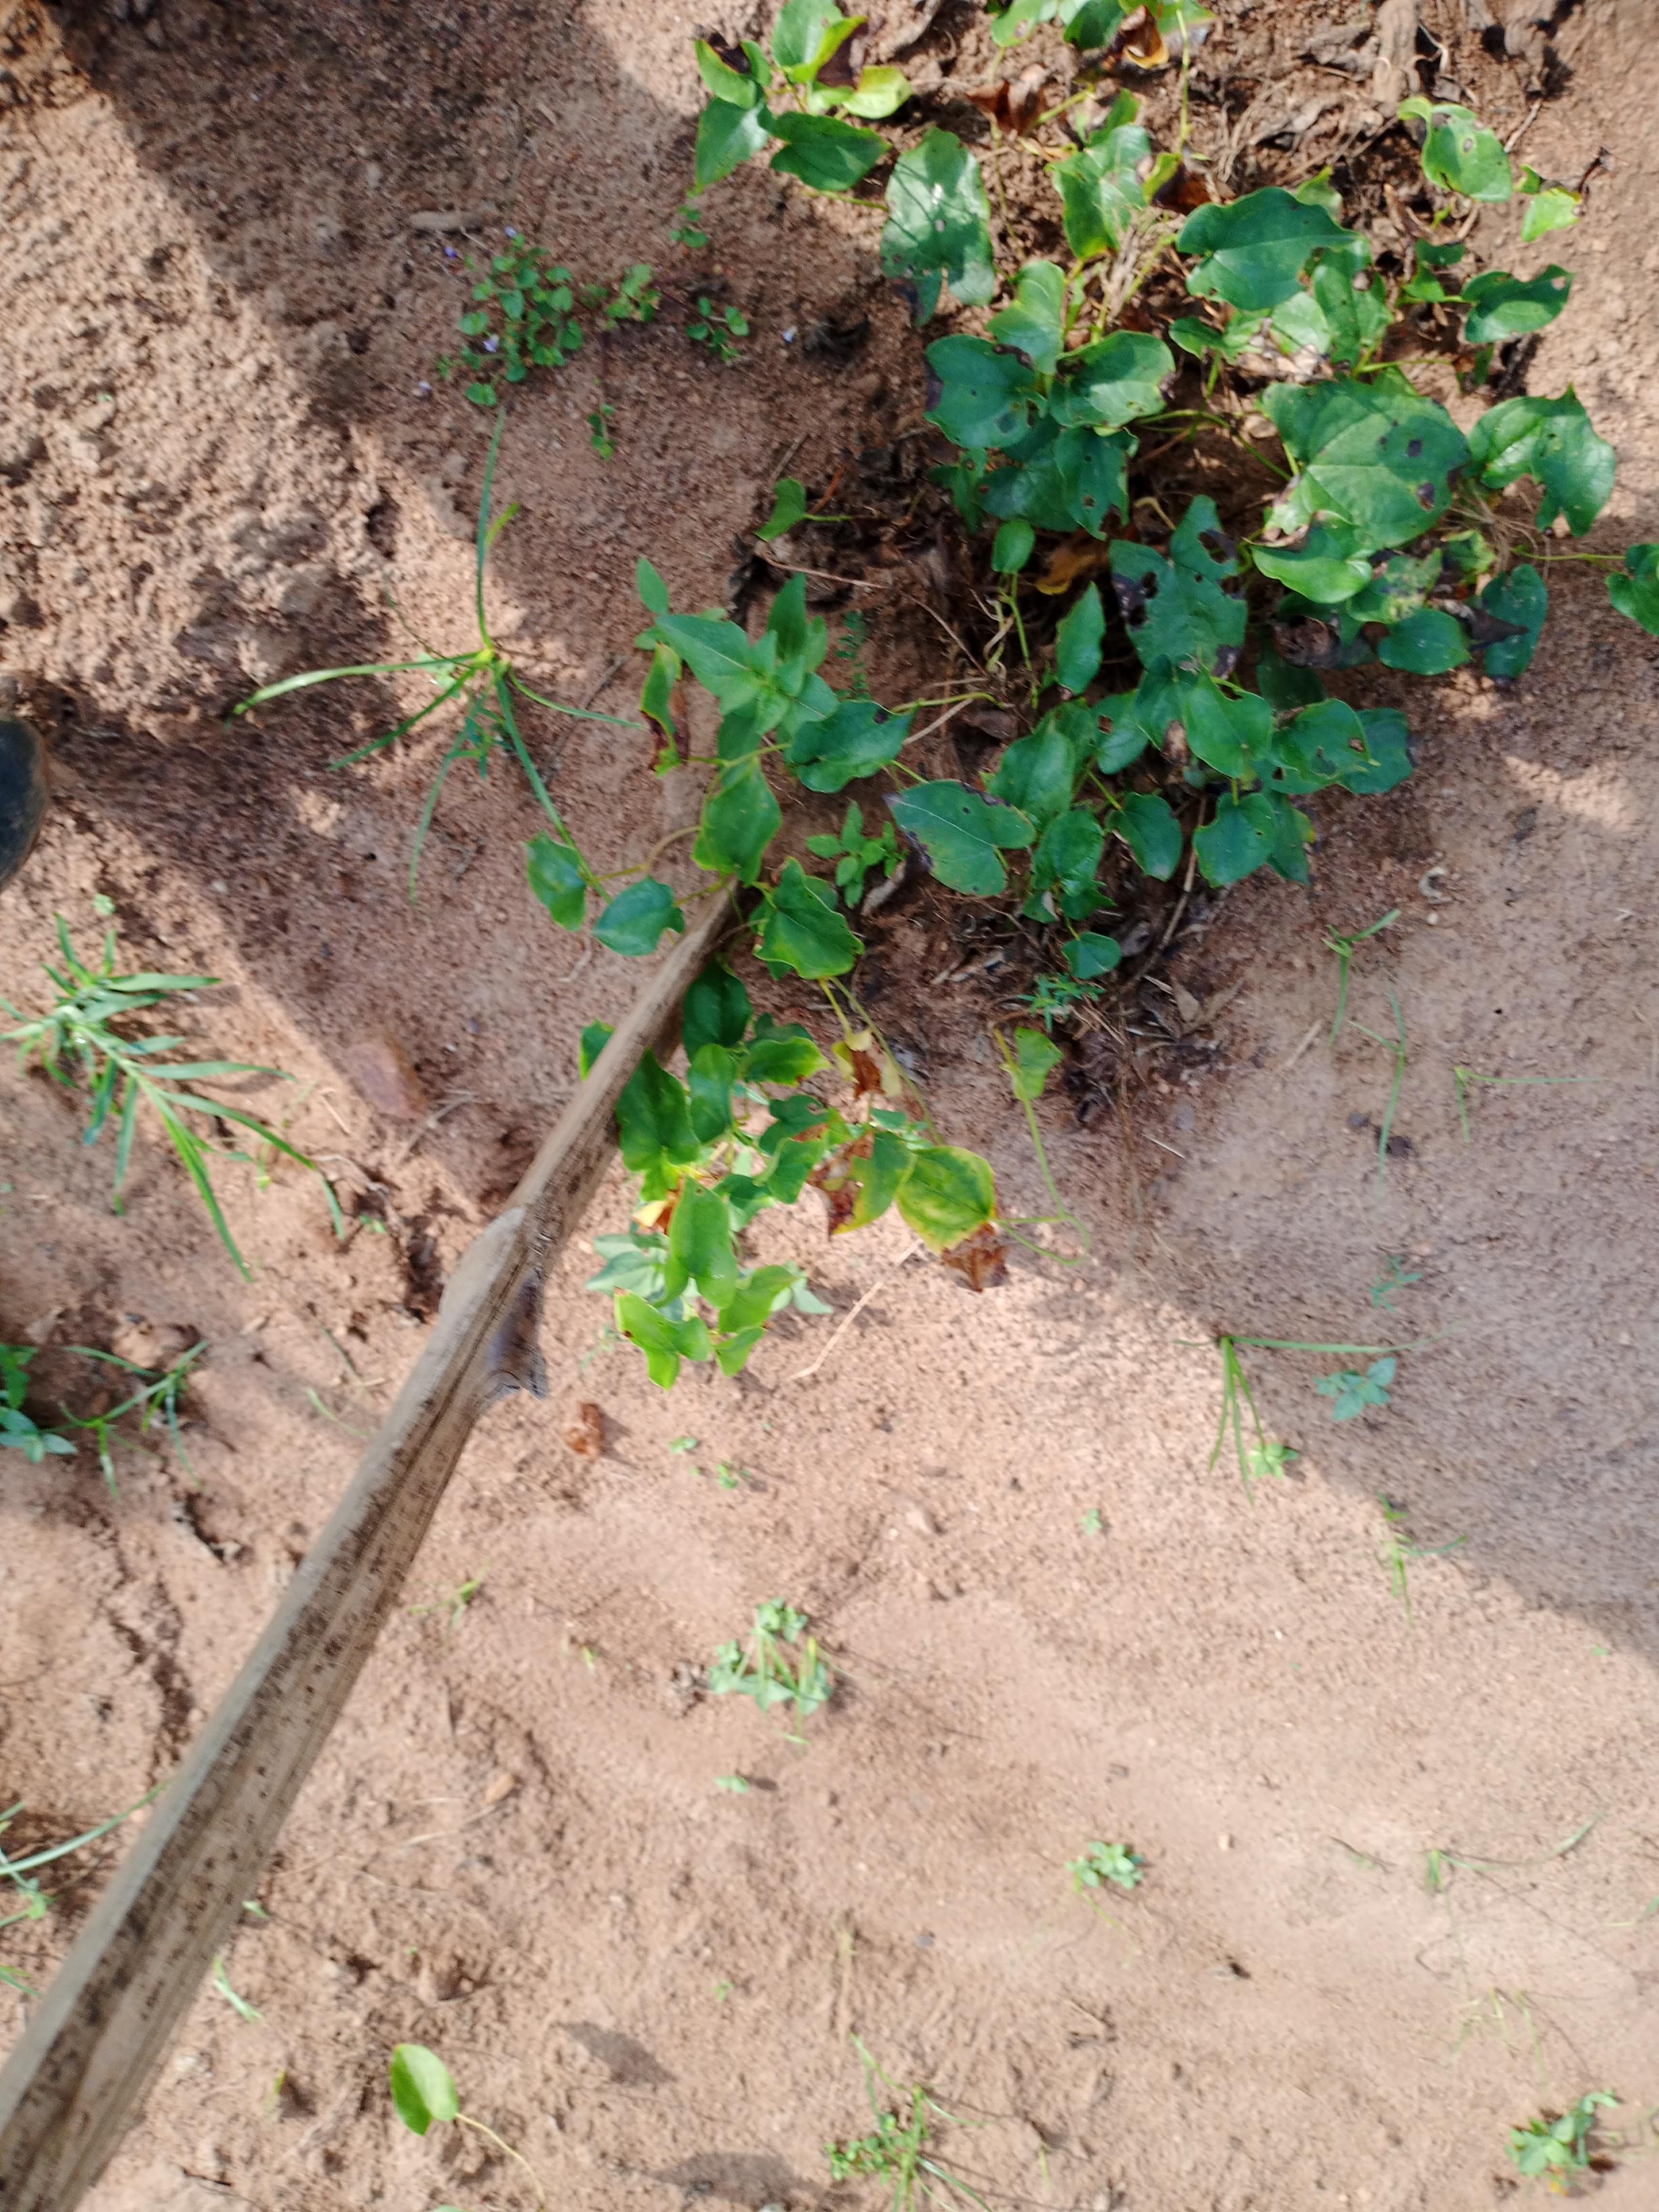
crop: yam
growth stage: vegetative
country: Nigeria
